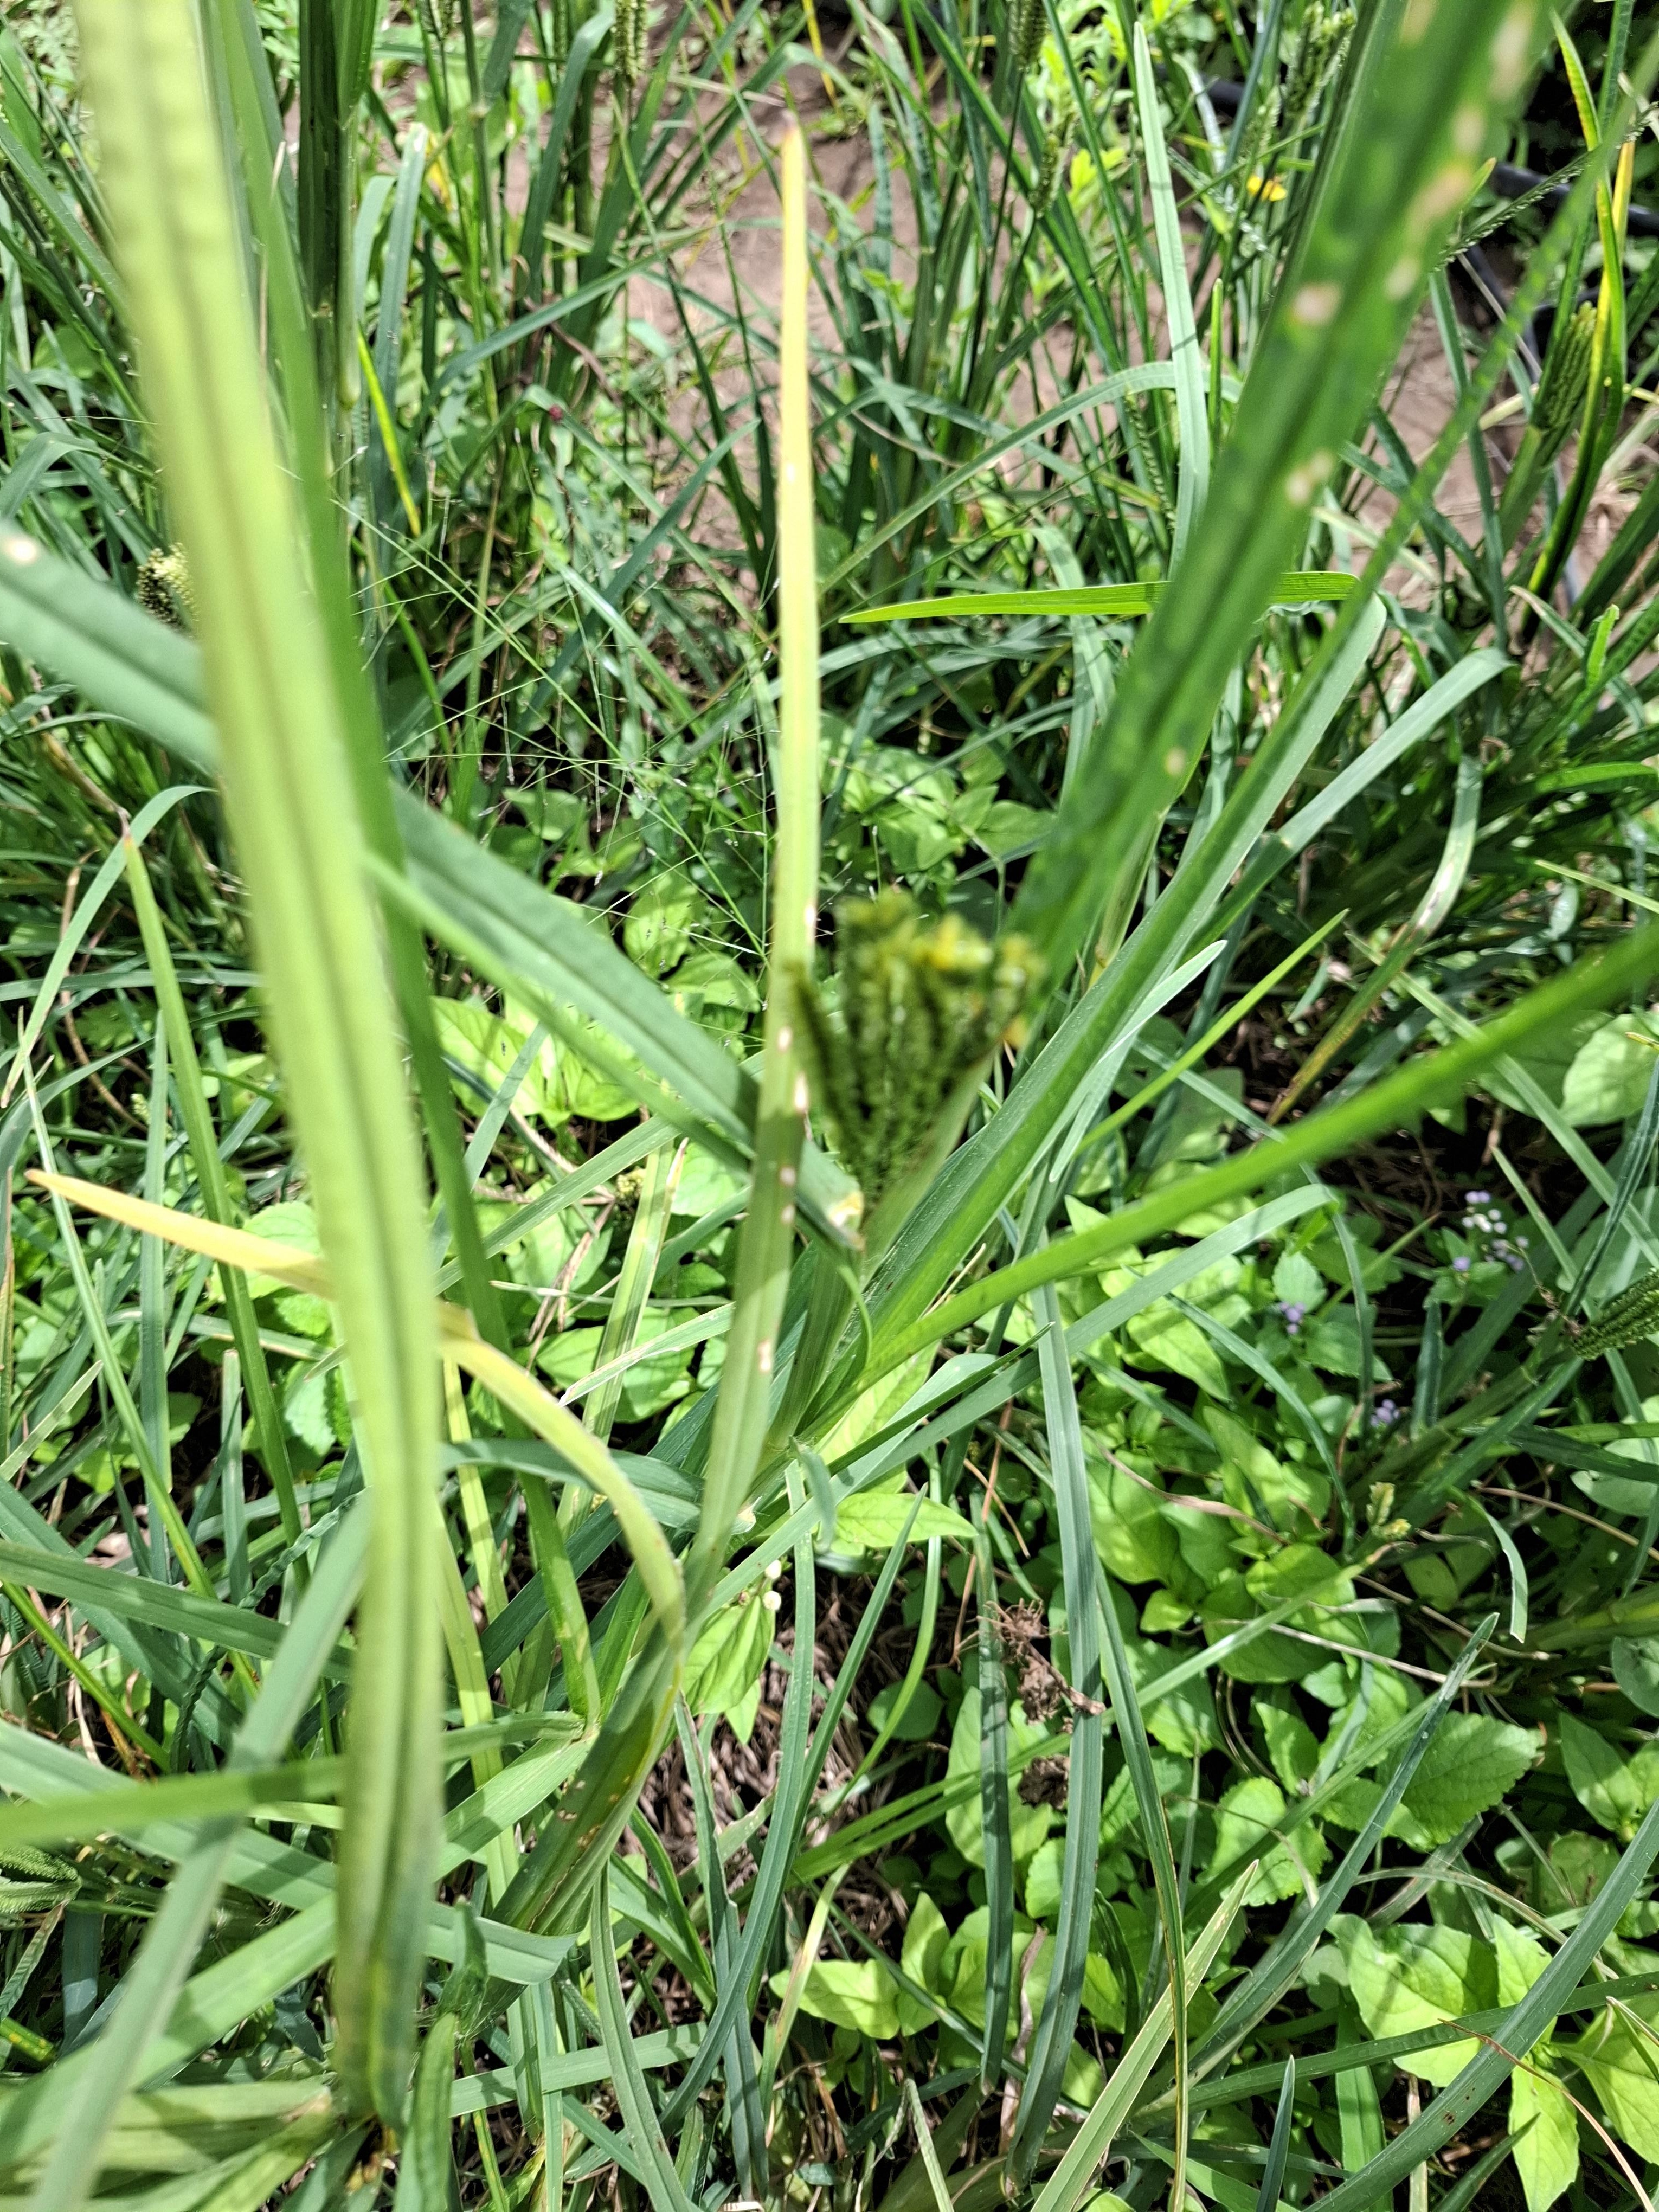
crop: finger millet
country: Tanzania
